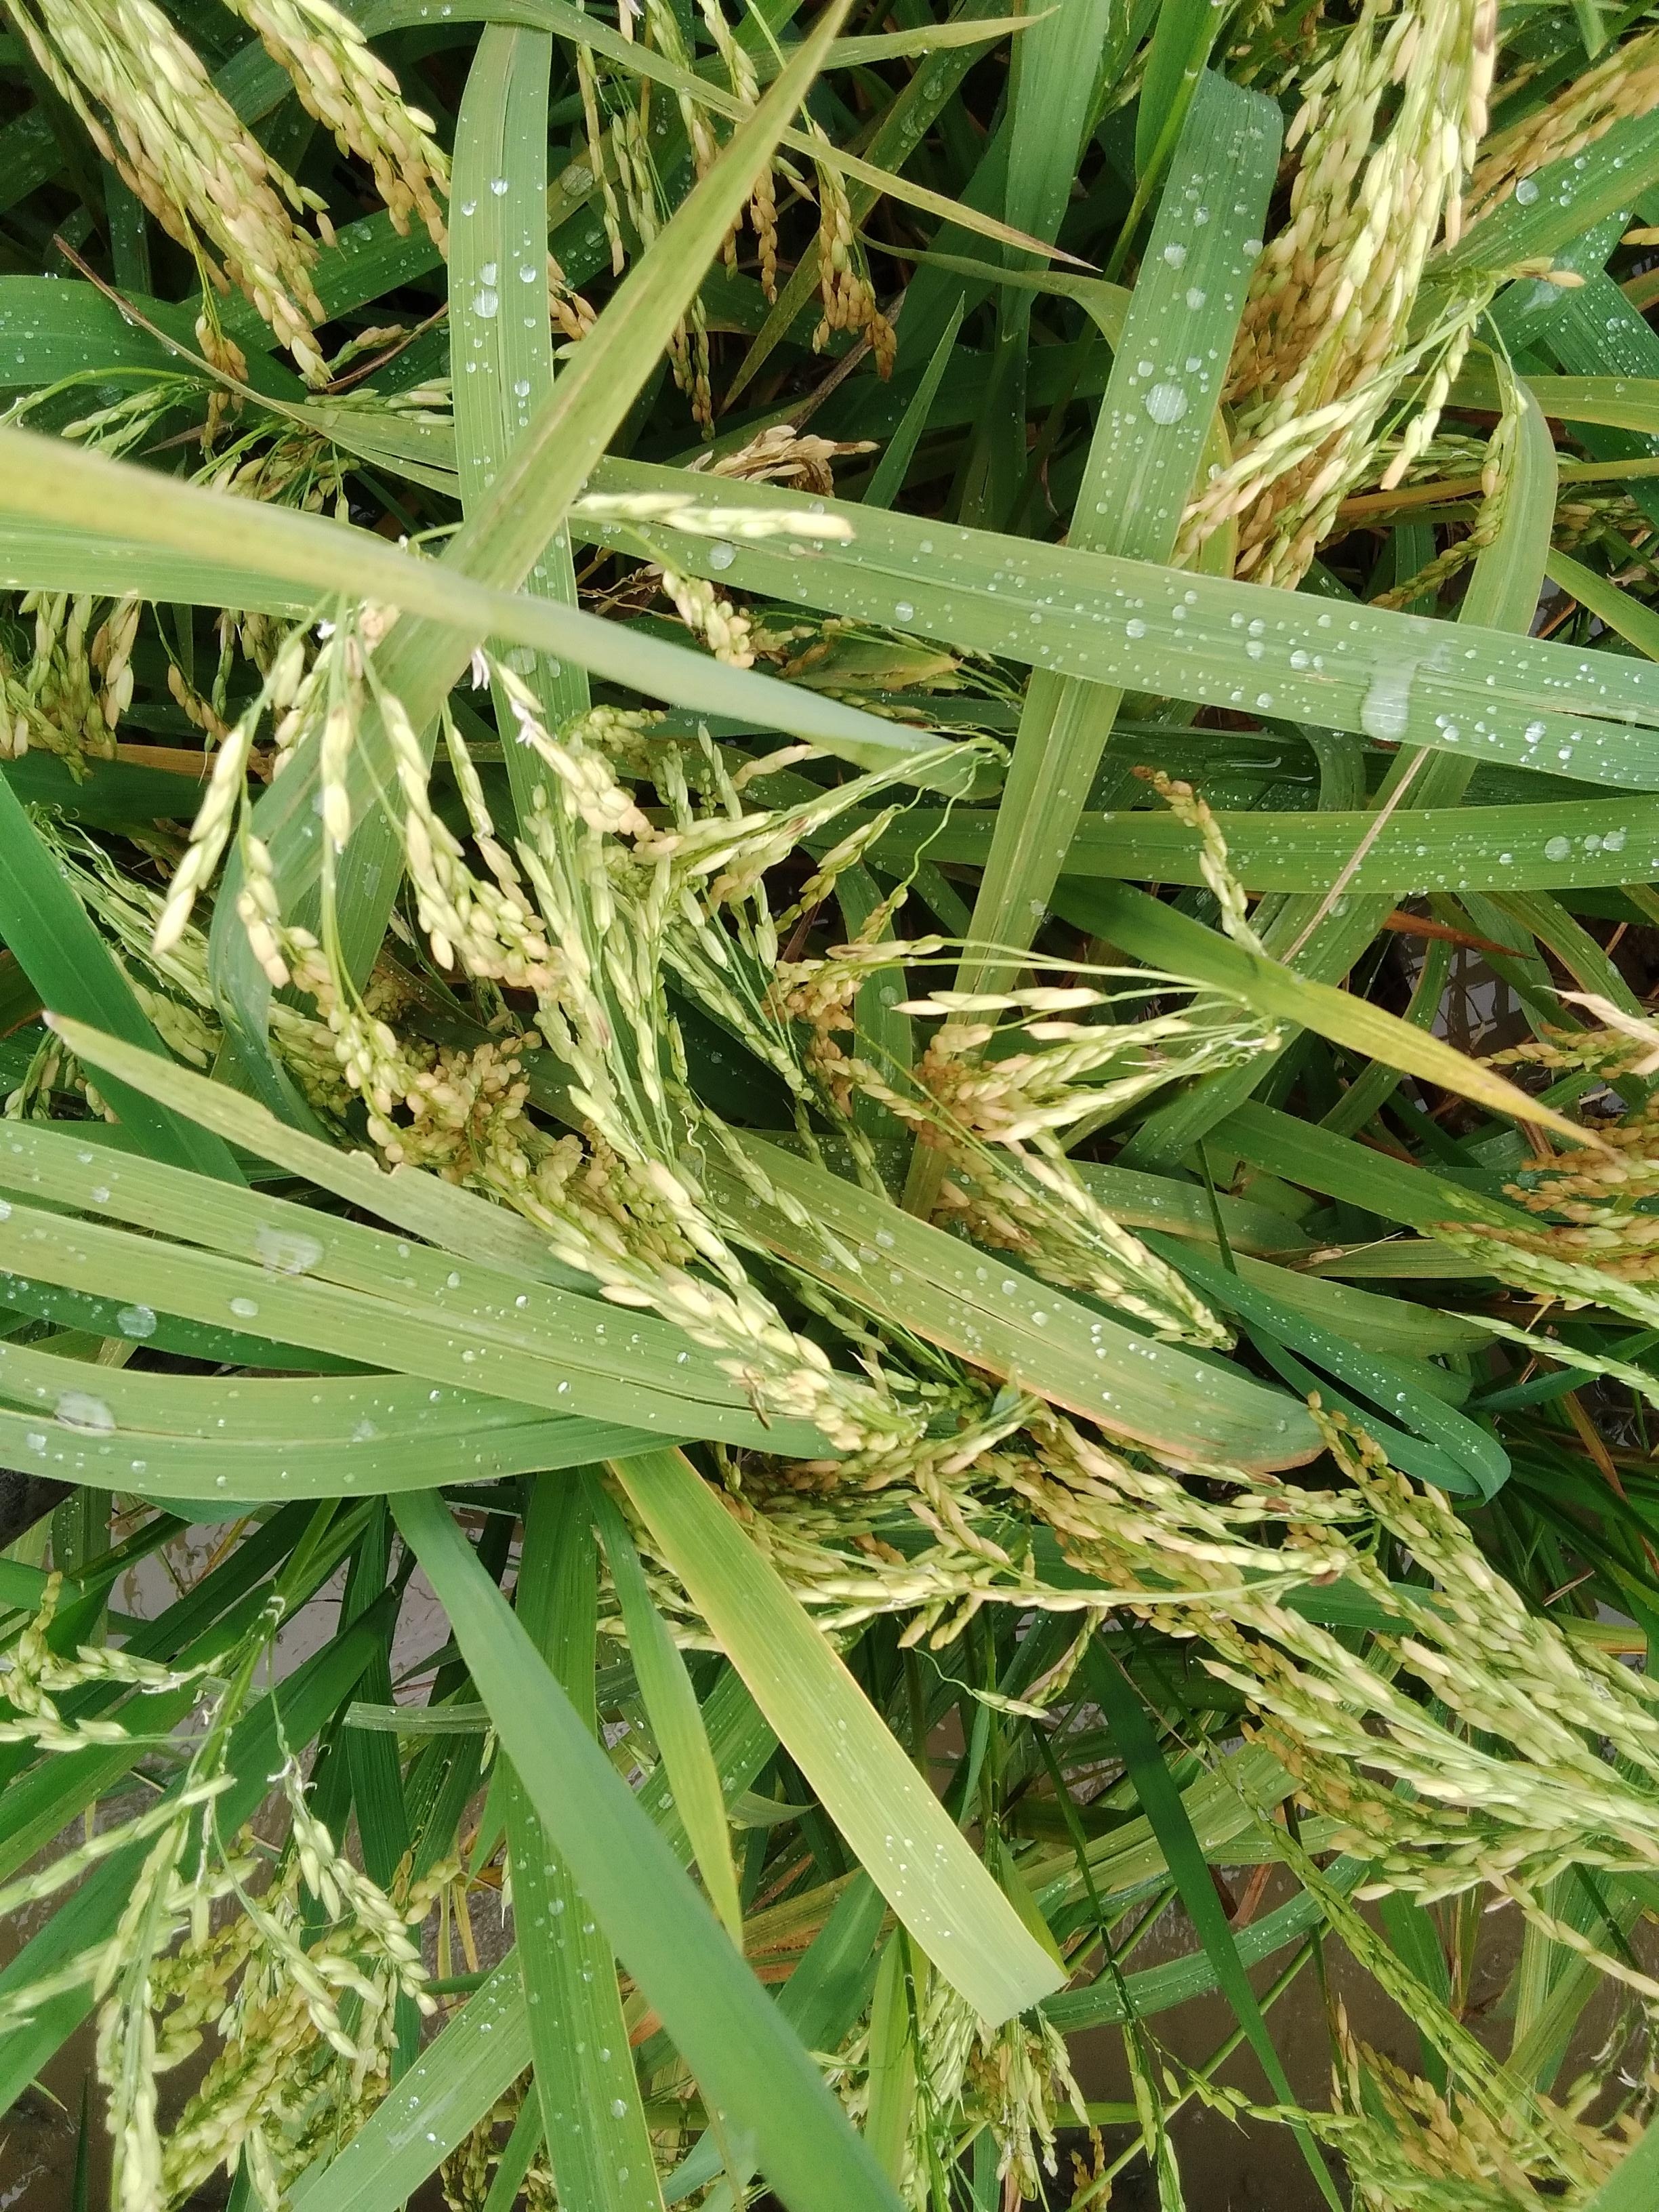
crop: rice
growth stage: ripening
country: Nigeria
